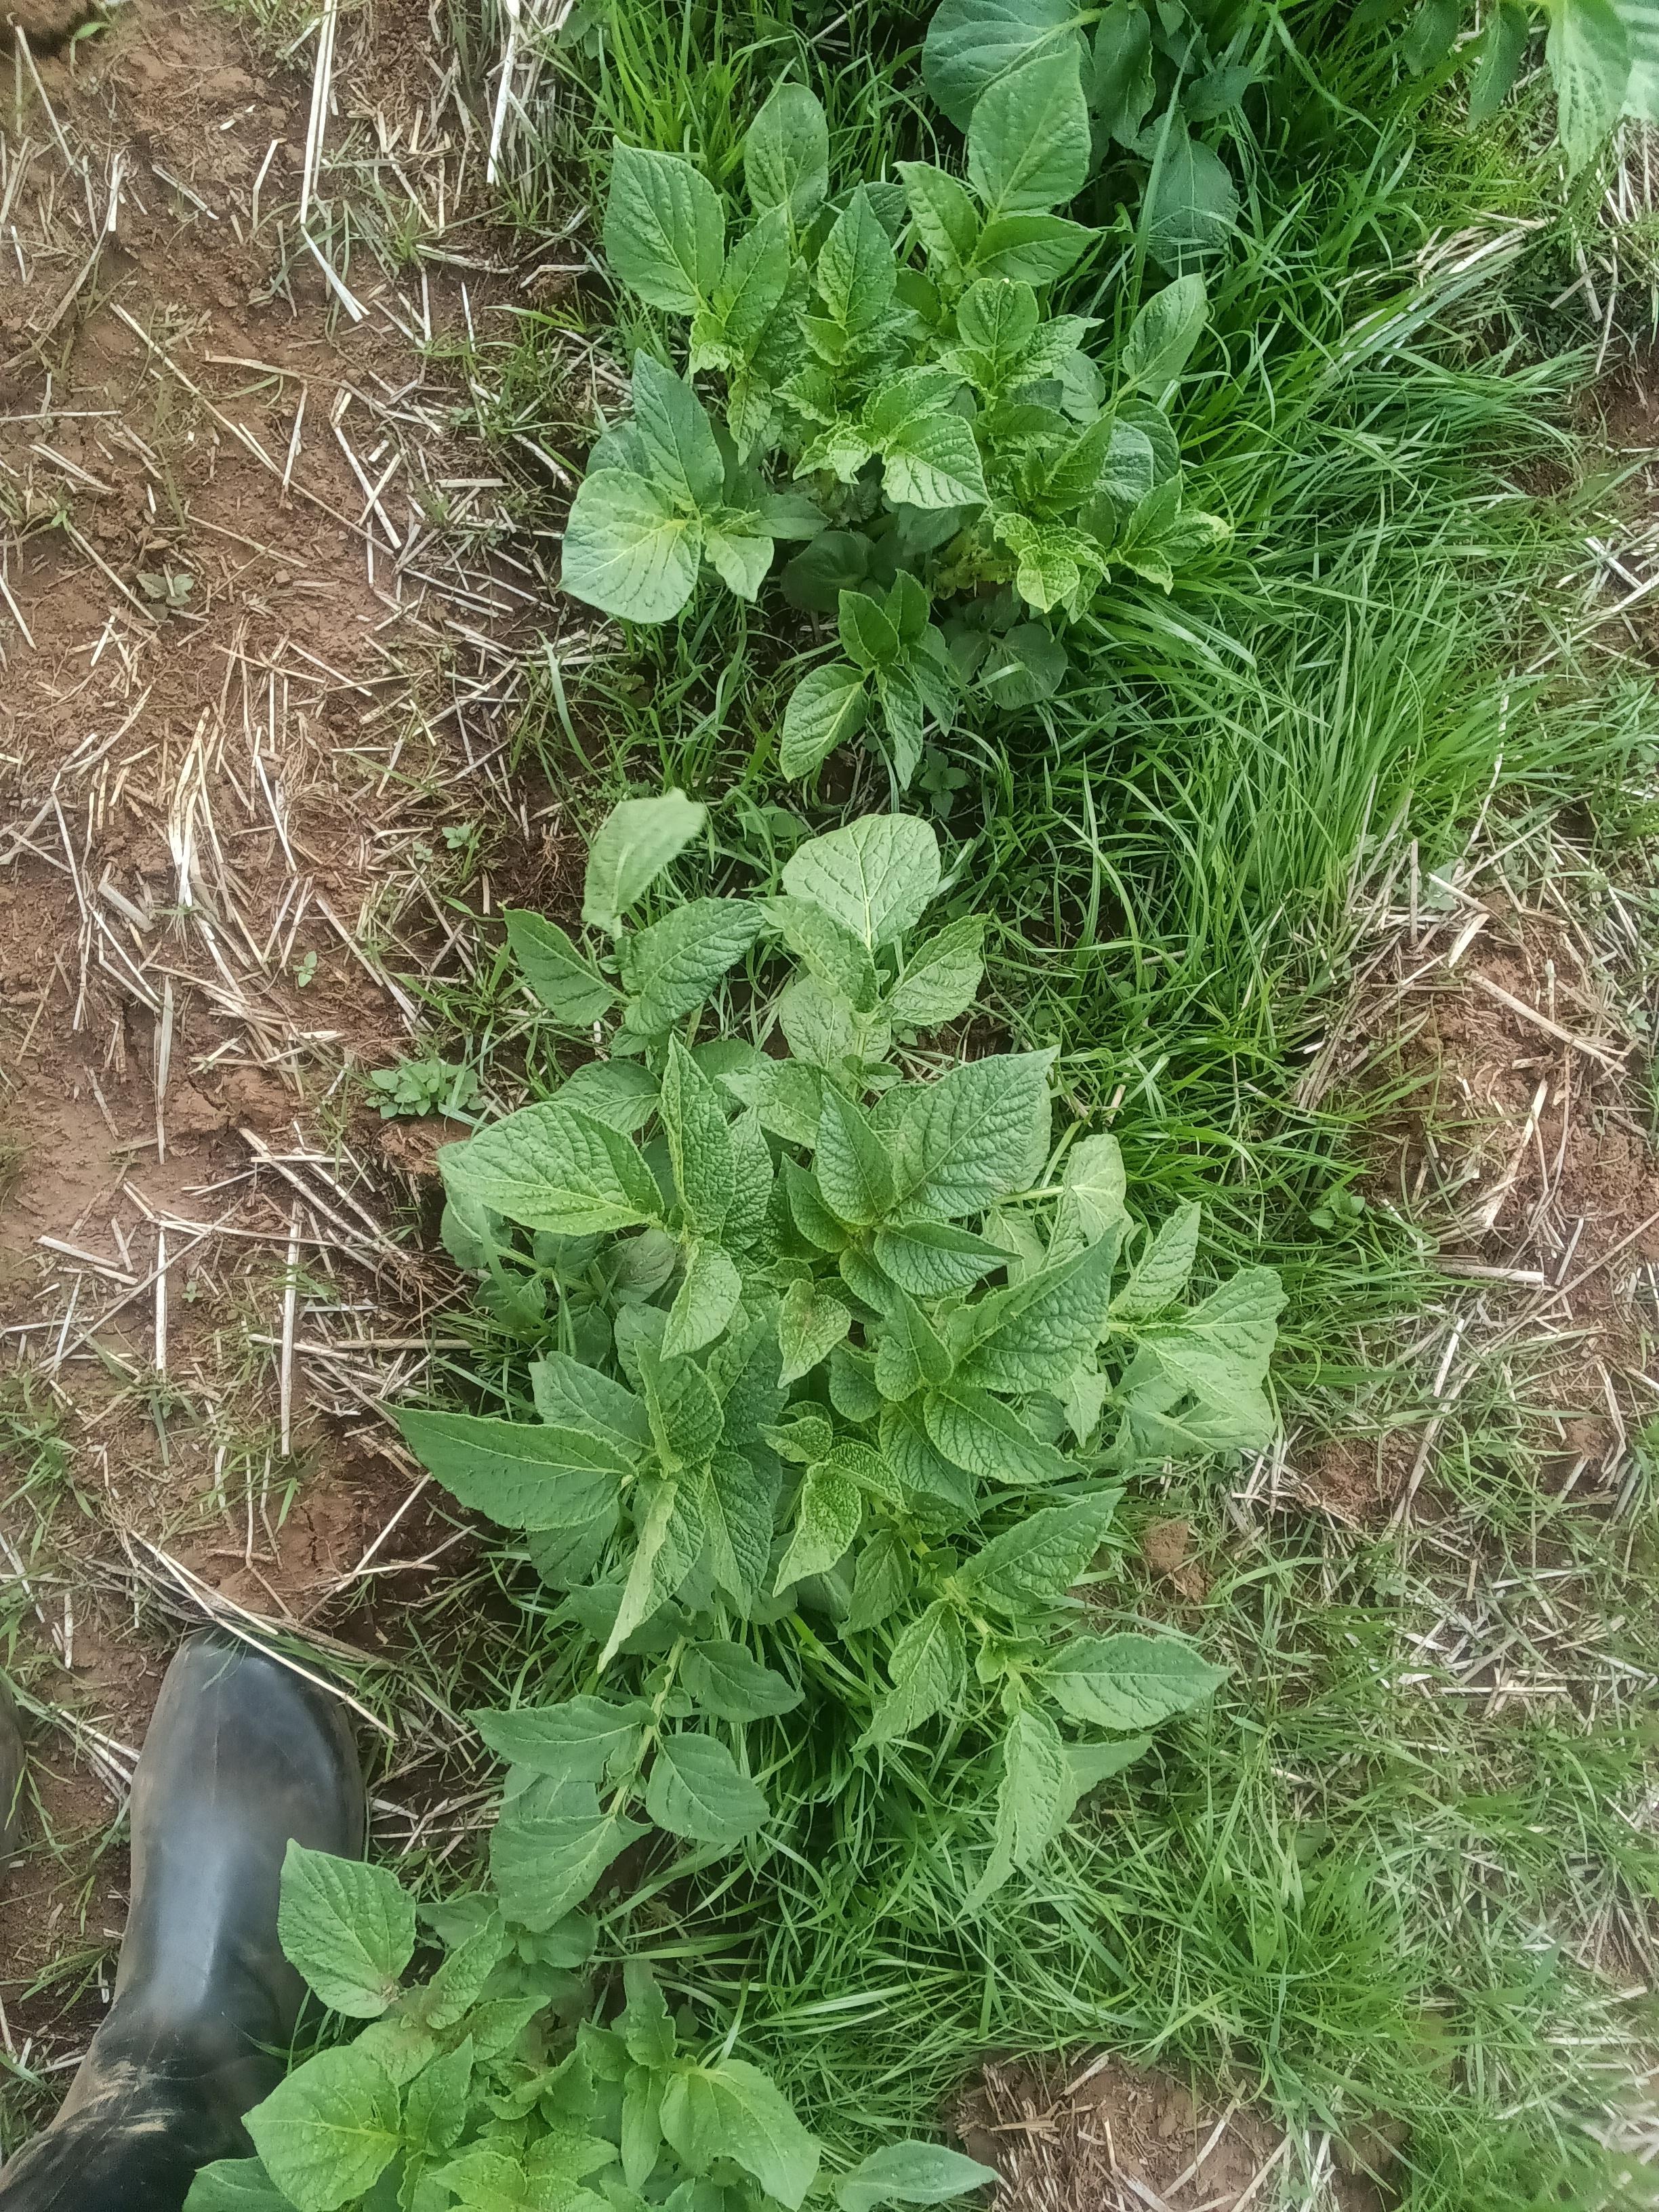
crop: potato
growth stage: vegetative
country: Kenya
